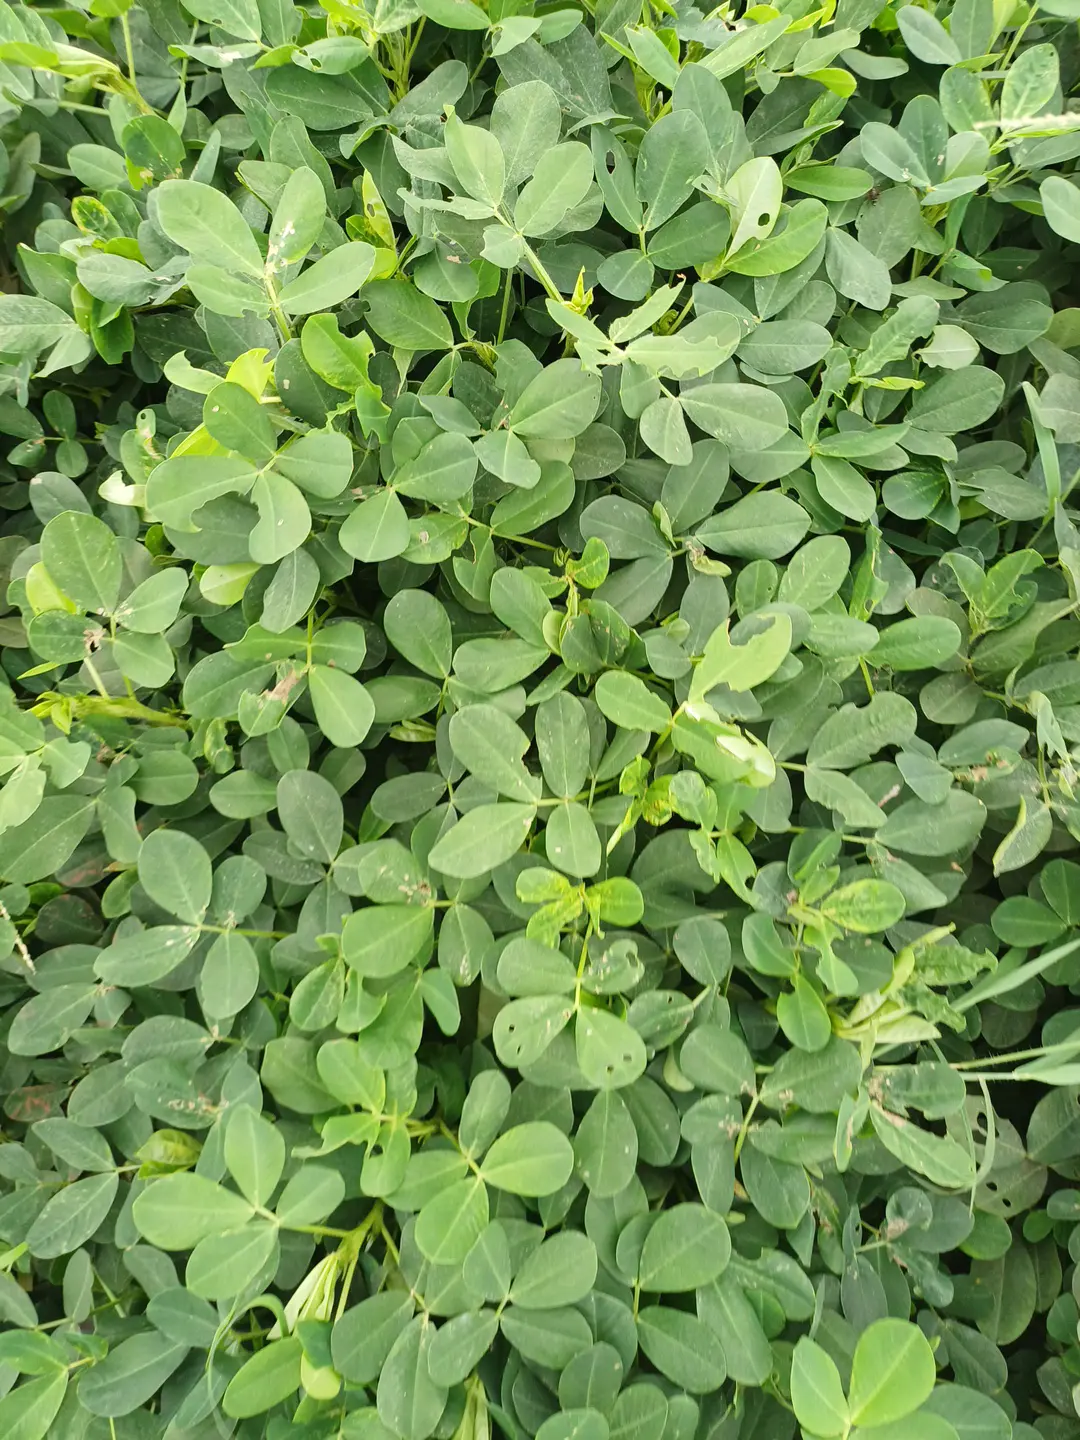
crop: groundnut
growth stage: pegging
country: Kenya
